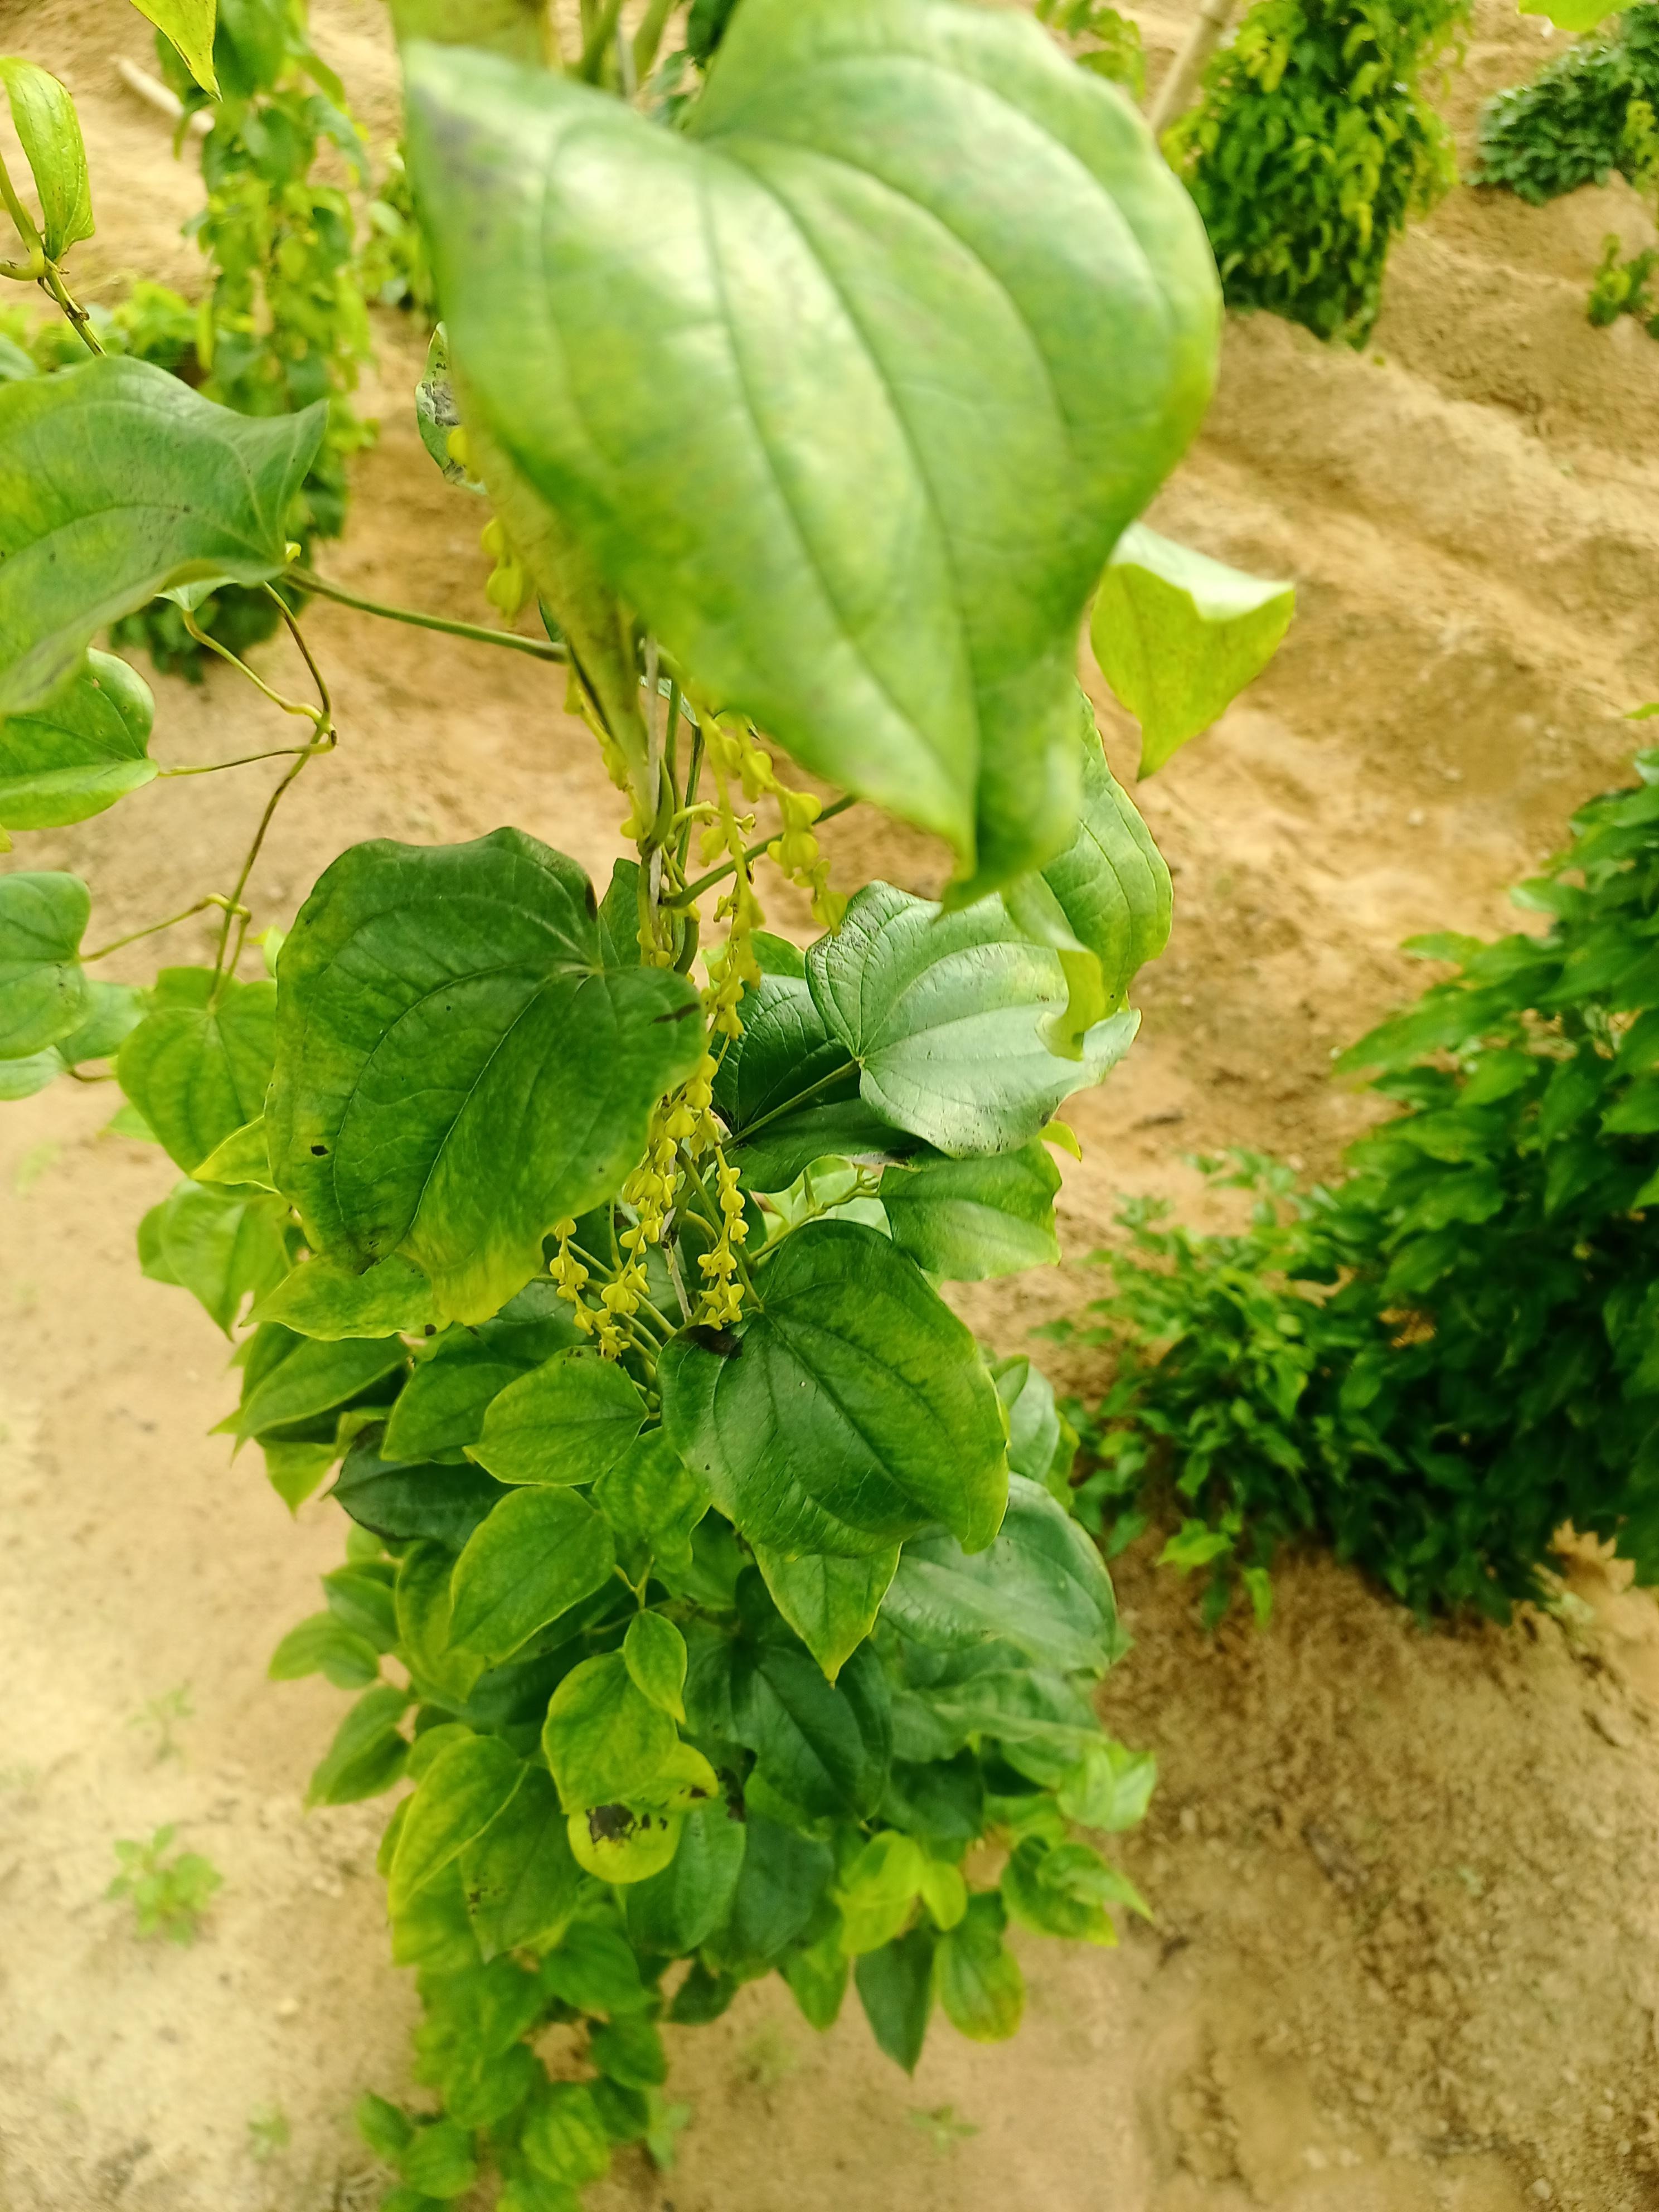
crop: yam
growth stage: vegetative
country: Nigeria
